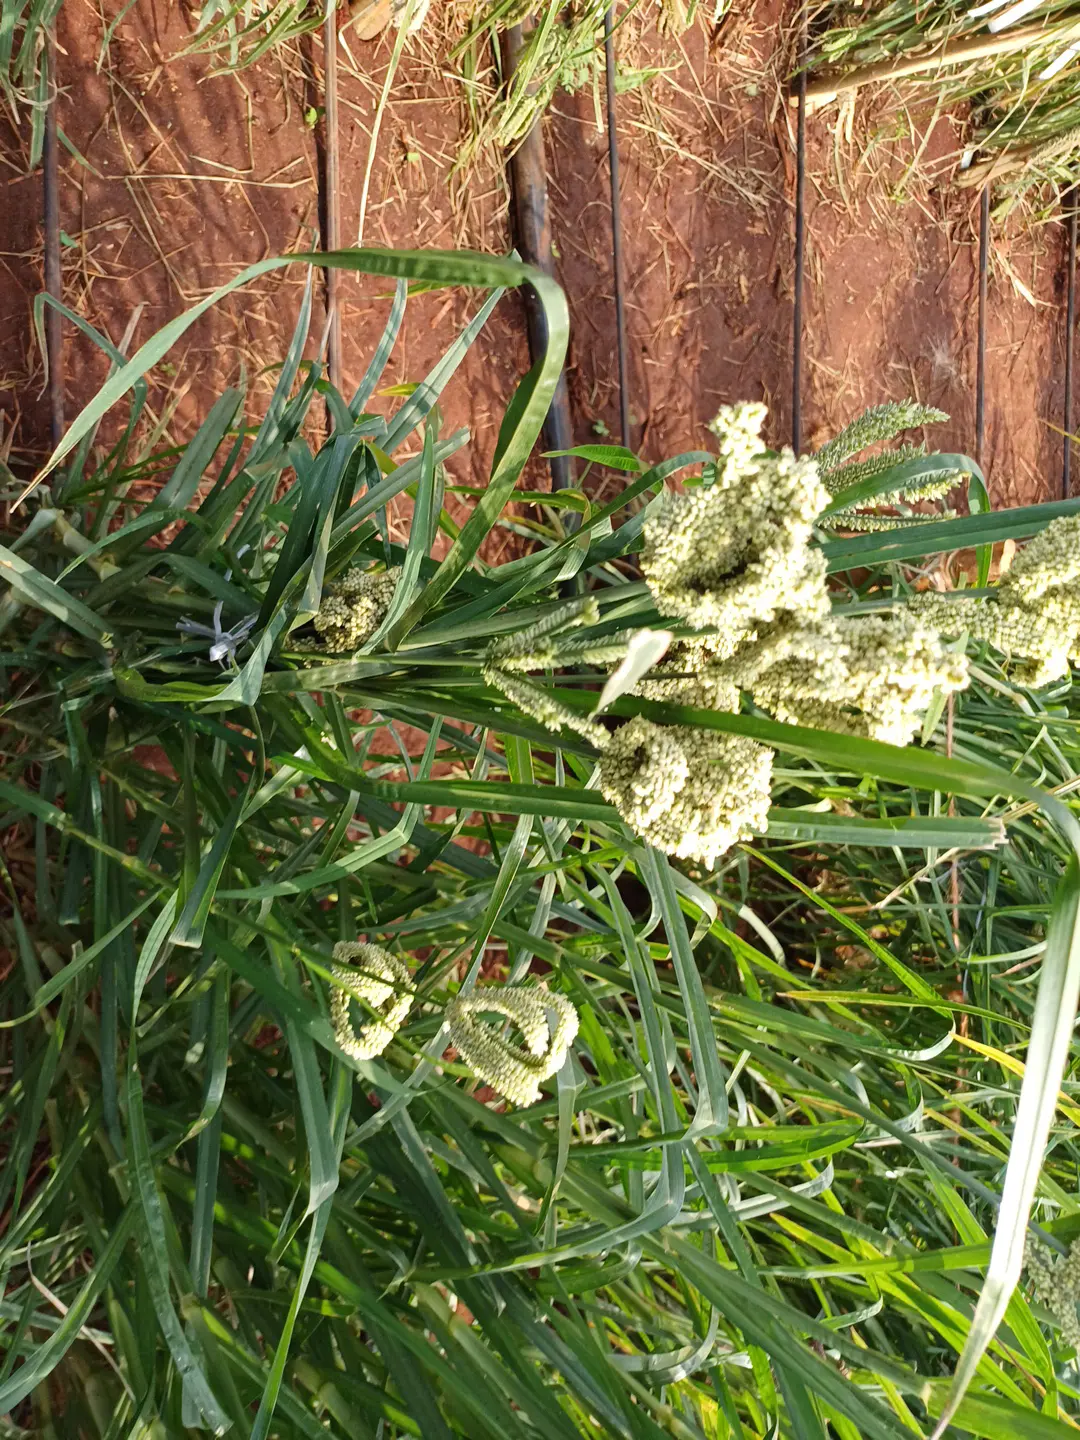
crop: finger millet
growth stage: filling grain
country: Kenya
